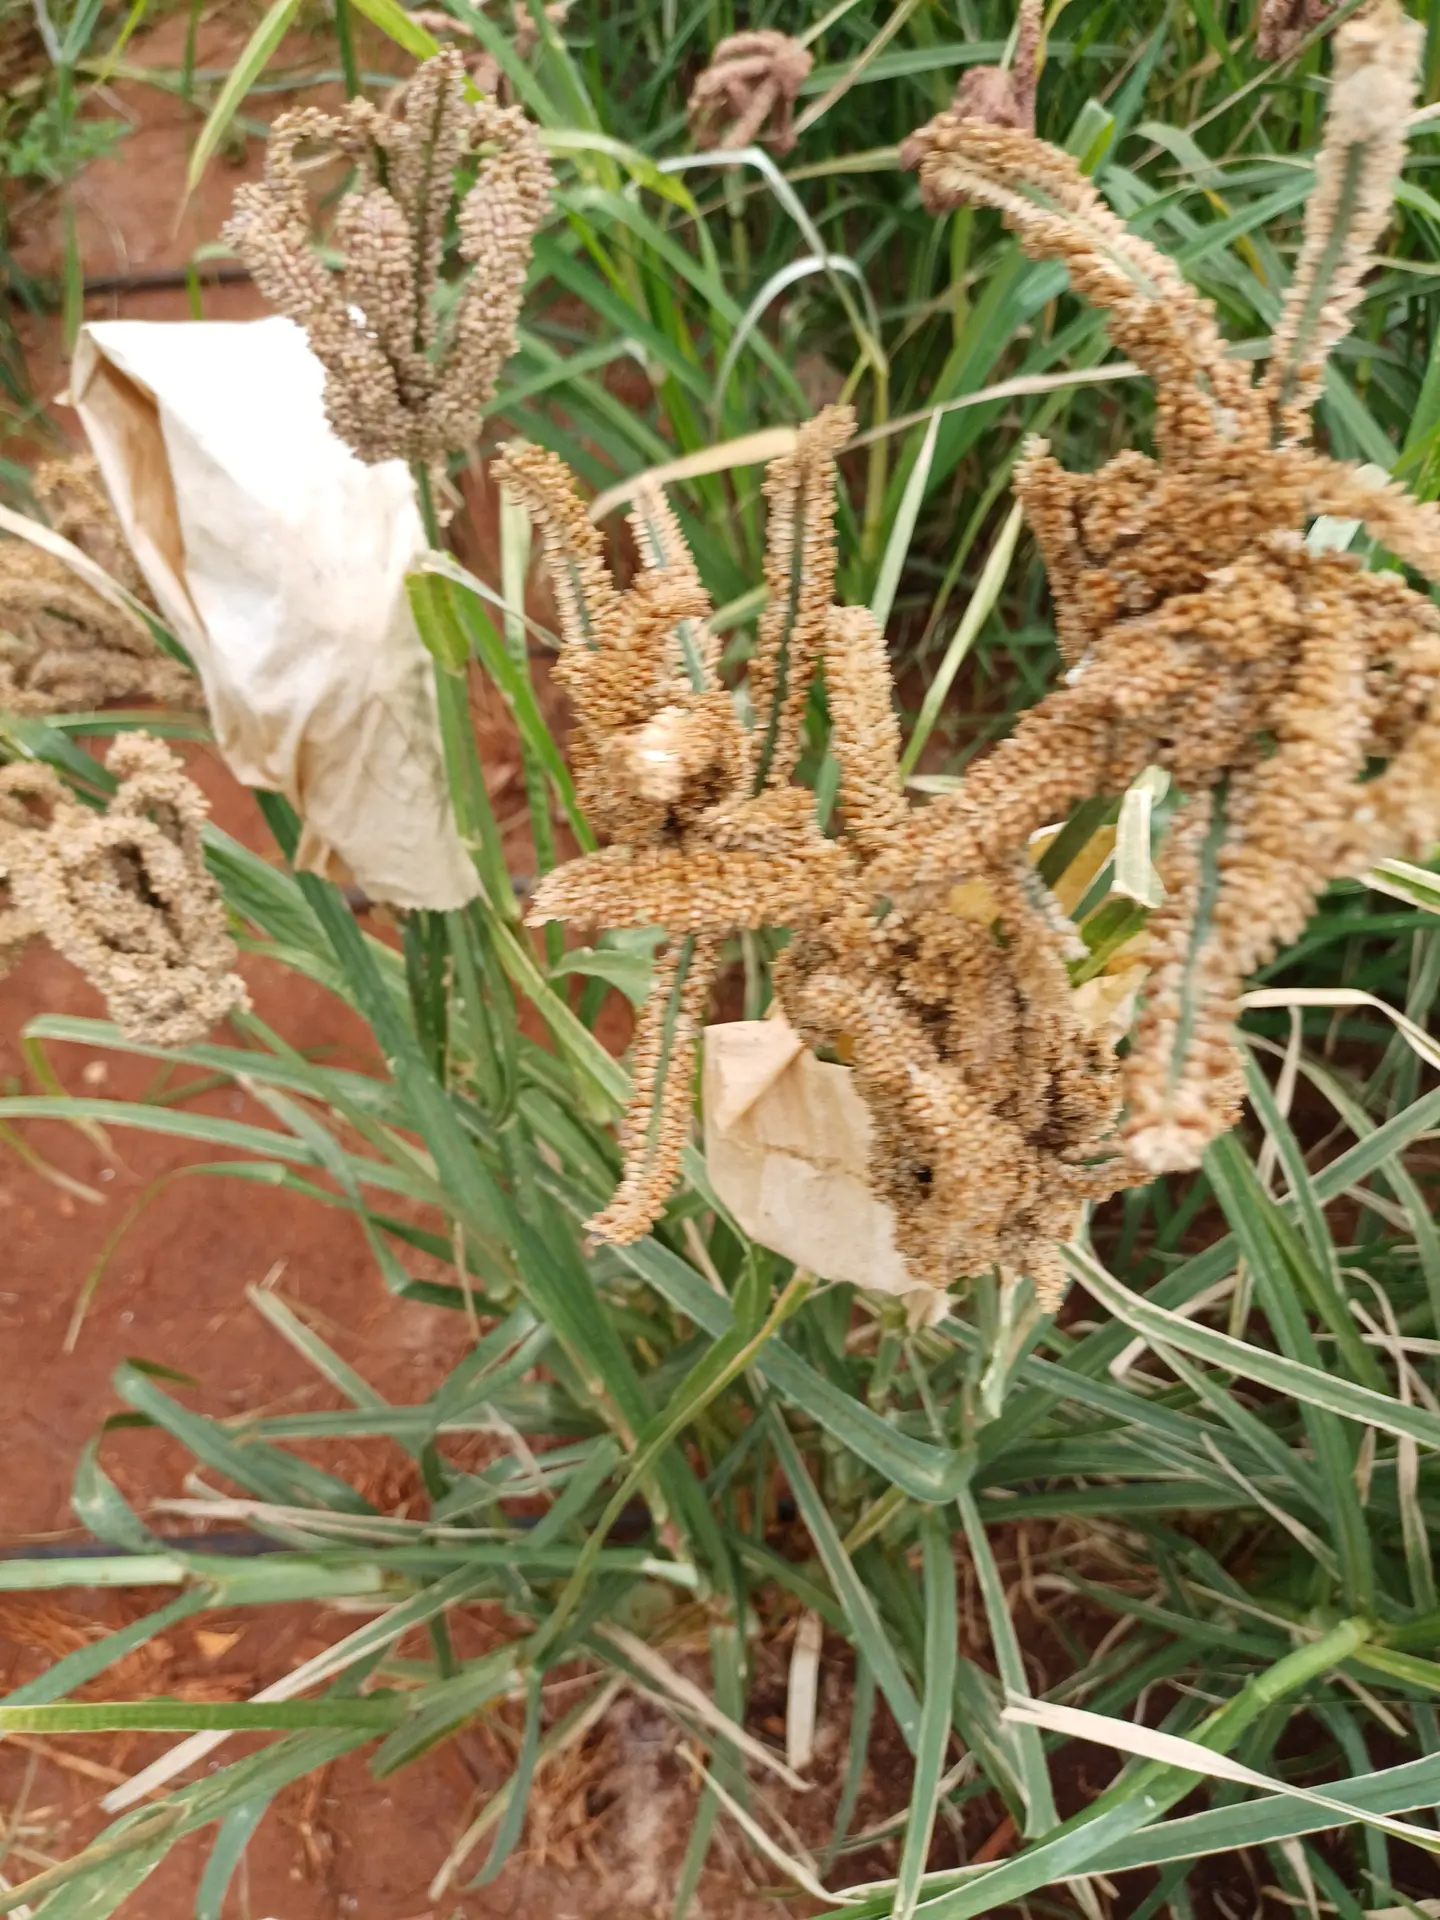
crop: finger millet
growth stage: filling grain
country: Kenya
